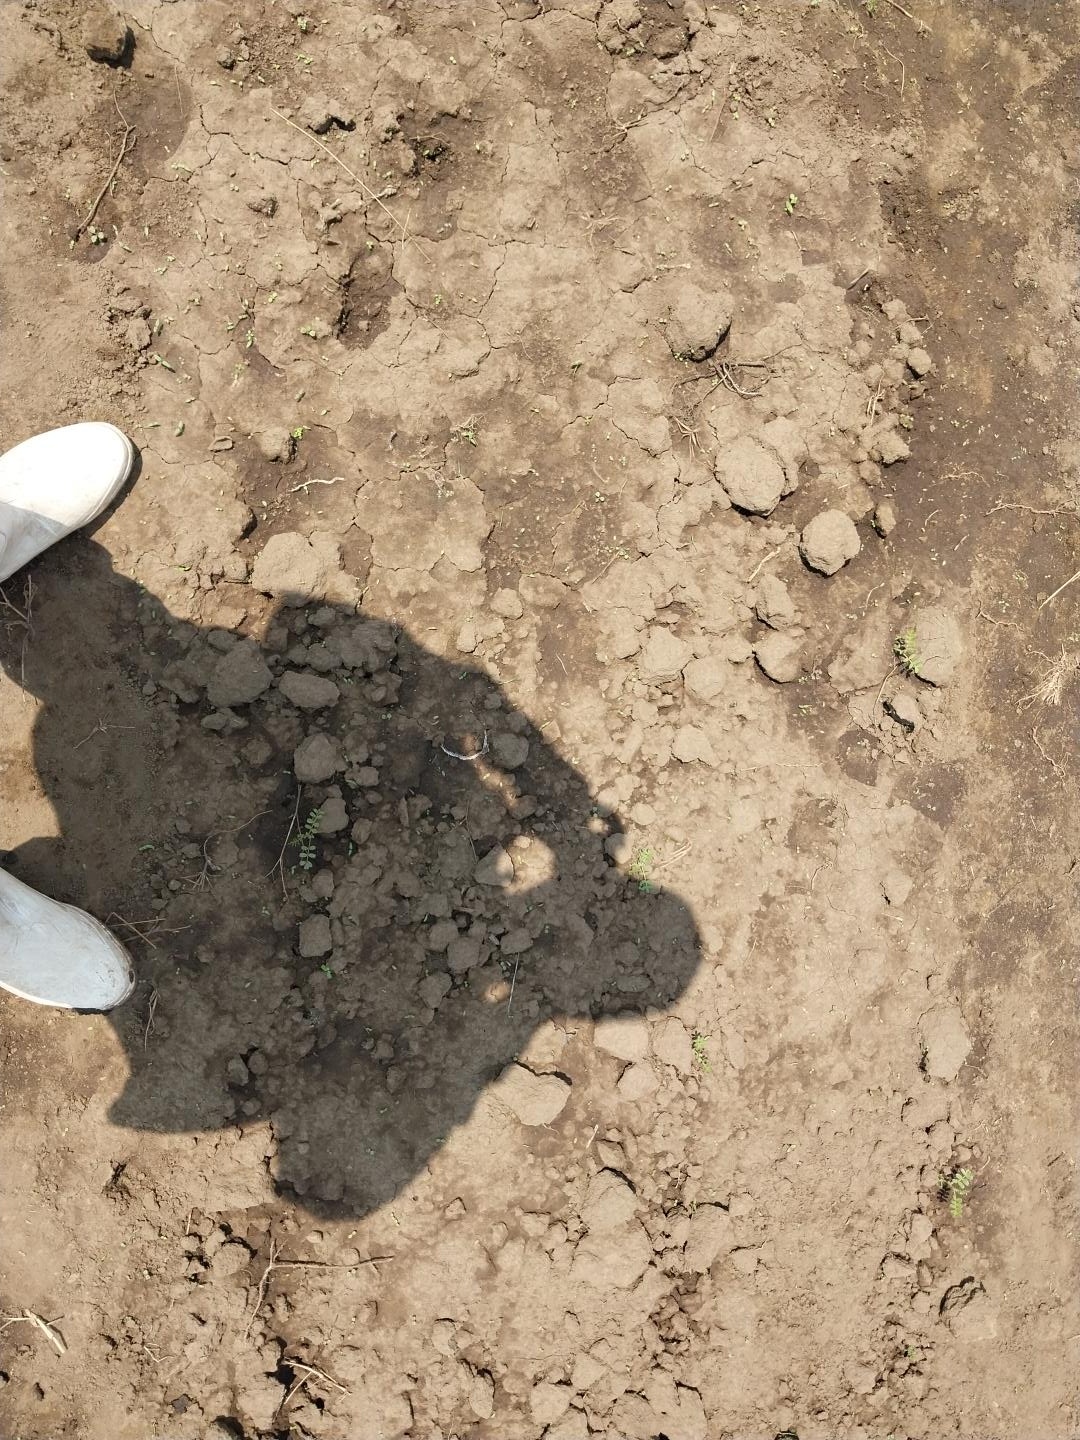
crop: chickpea
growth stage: emergence
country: Tanzania
